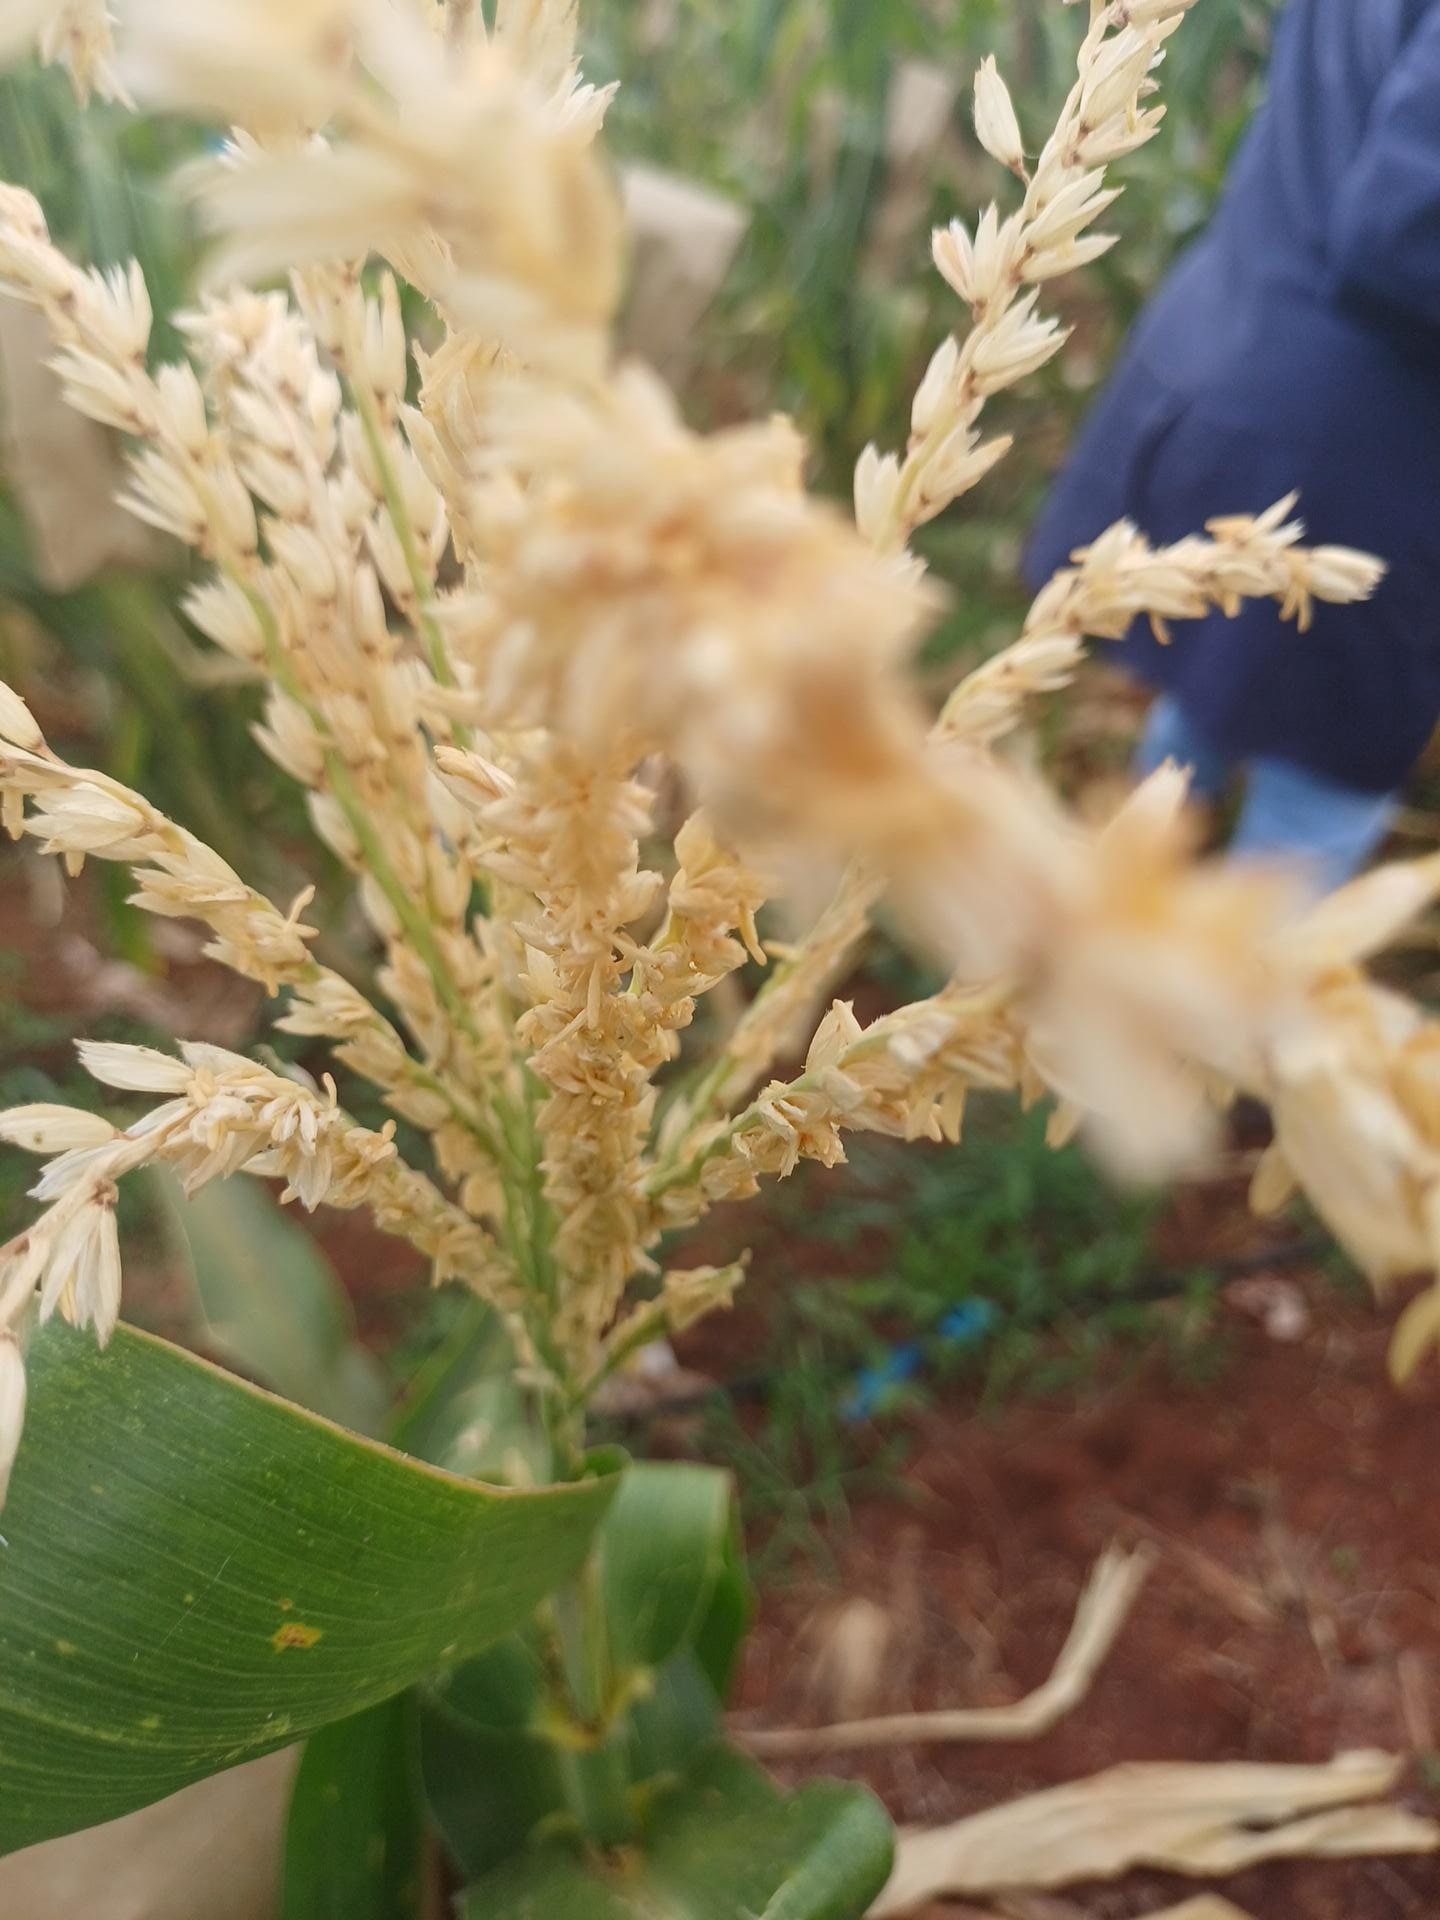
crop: maize
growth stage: flowering
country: Kenya
